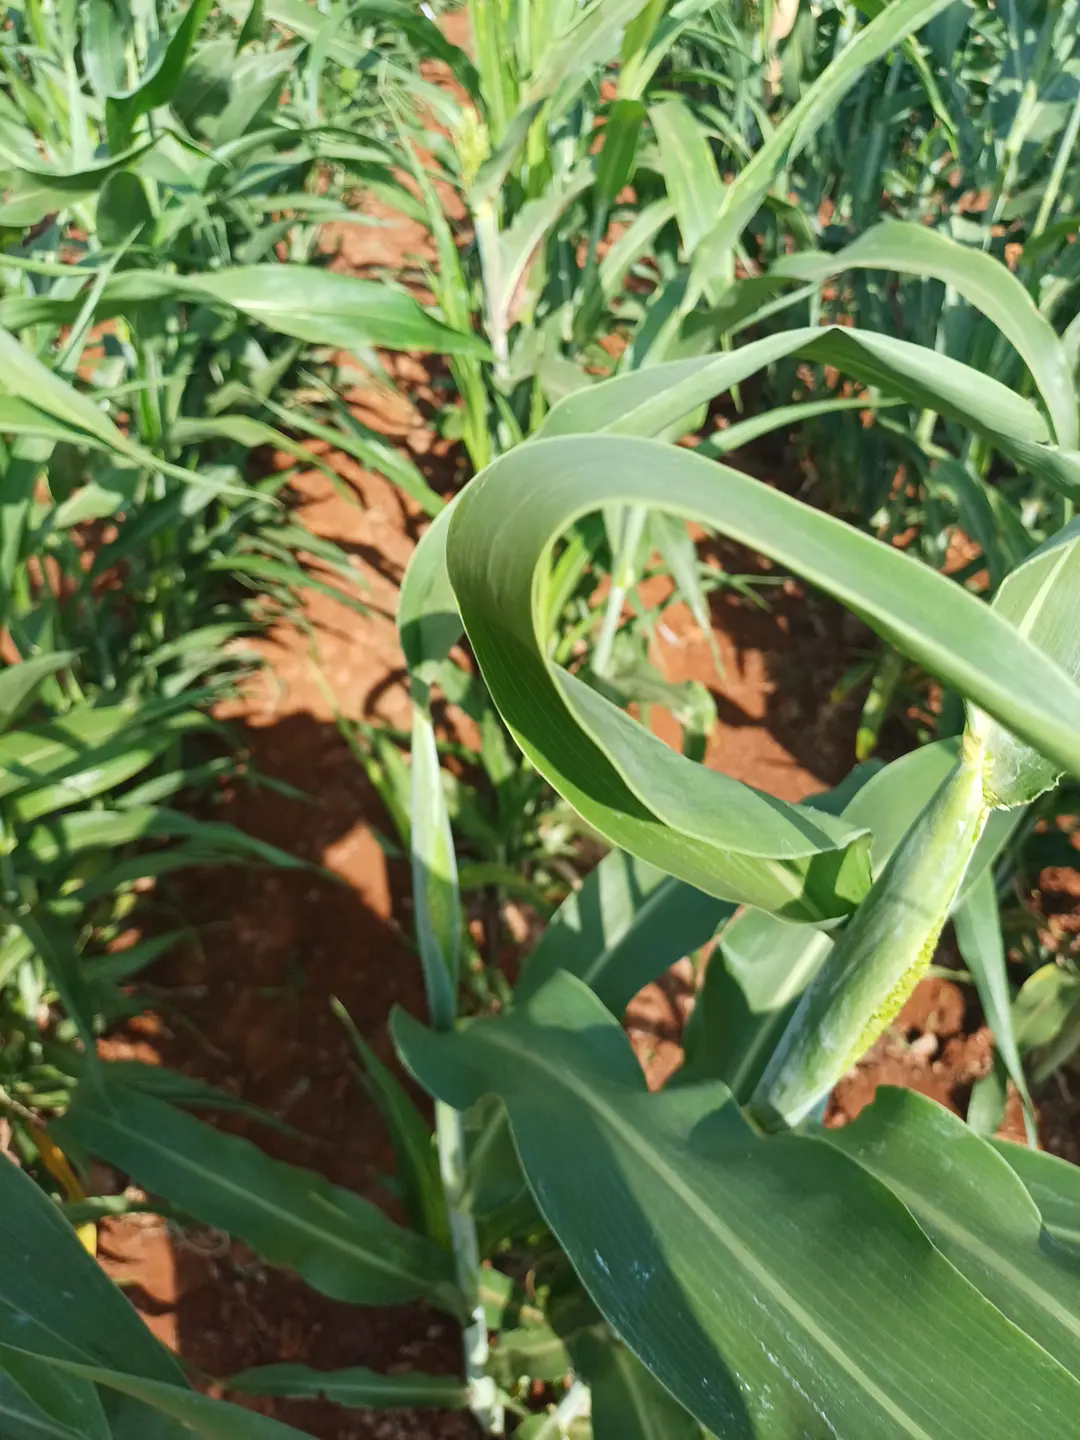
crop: sorghum
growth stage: vegetative
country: Kenya
